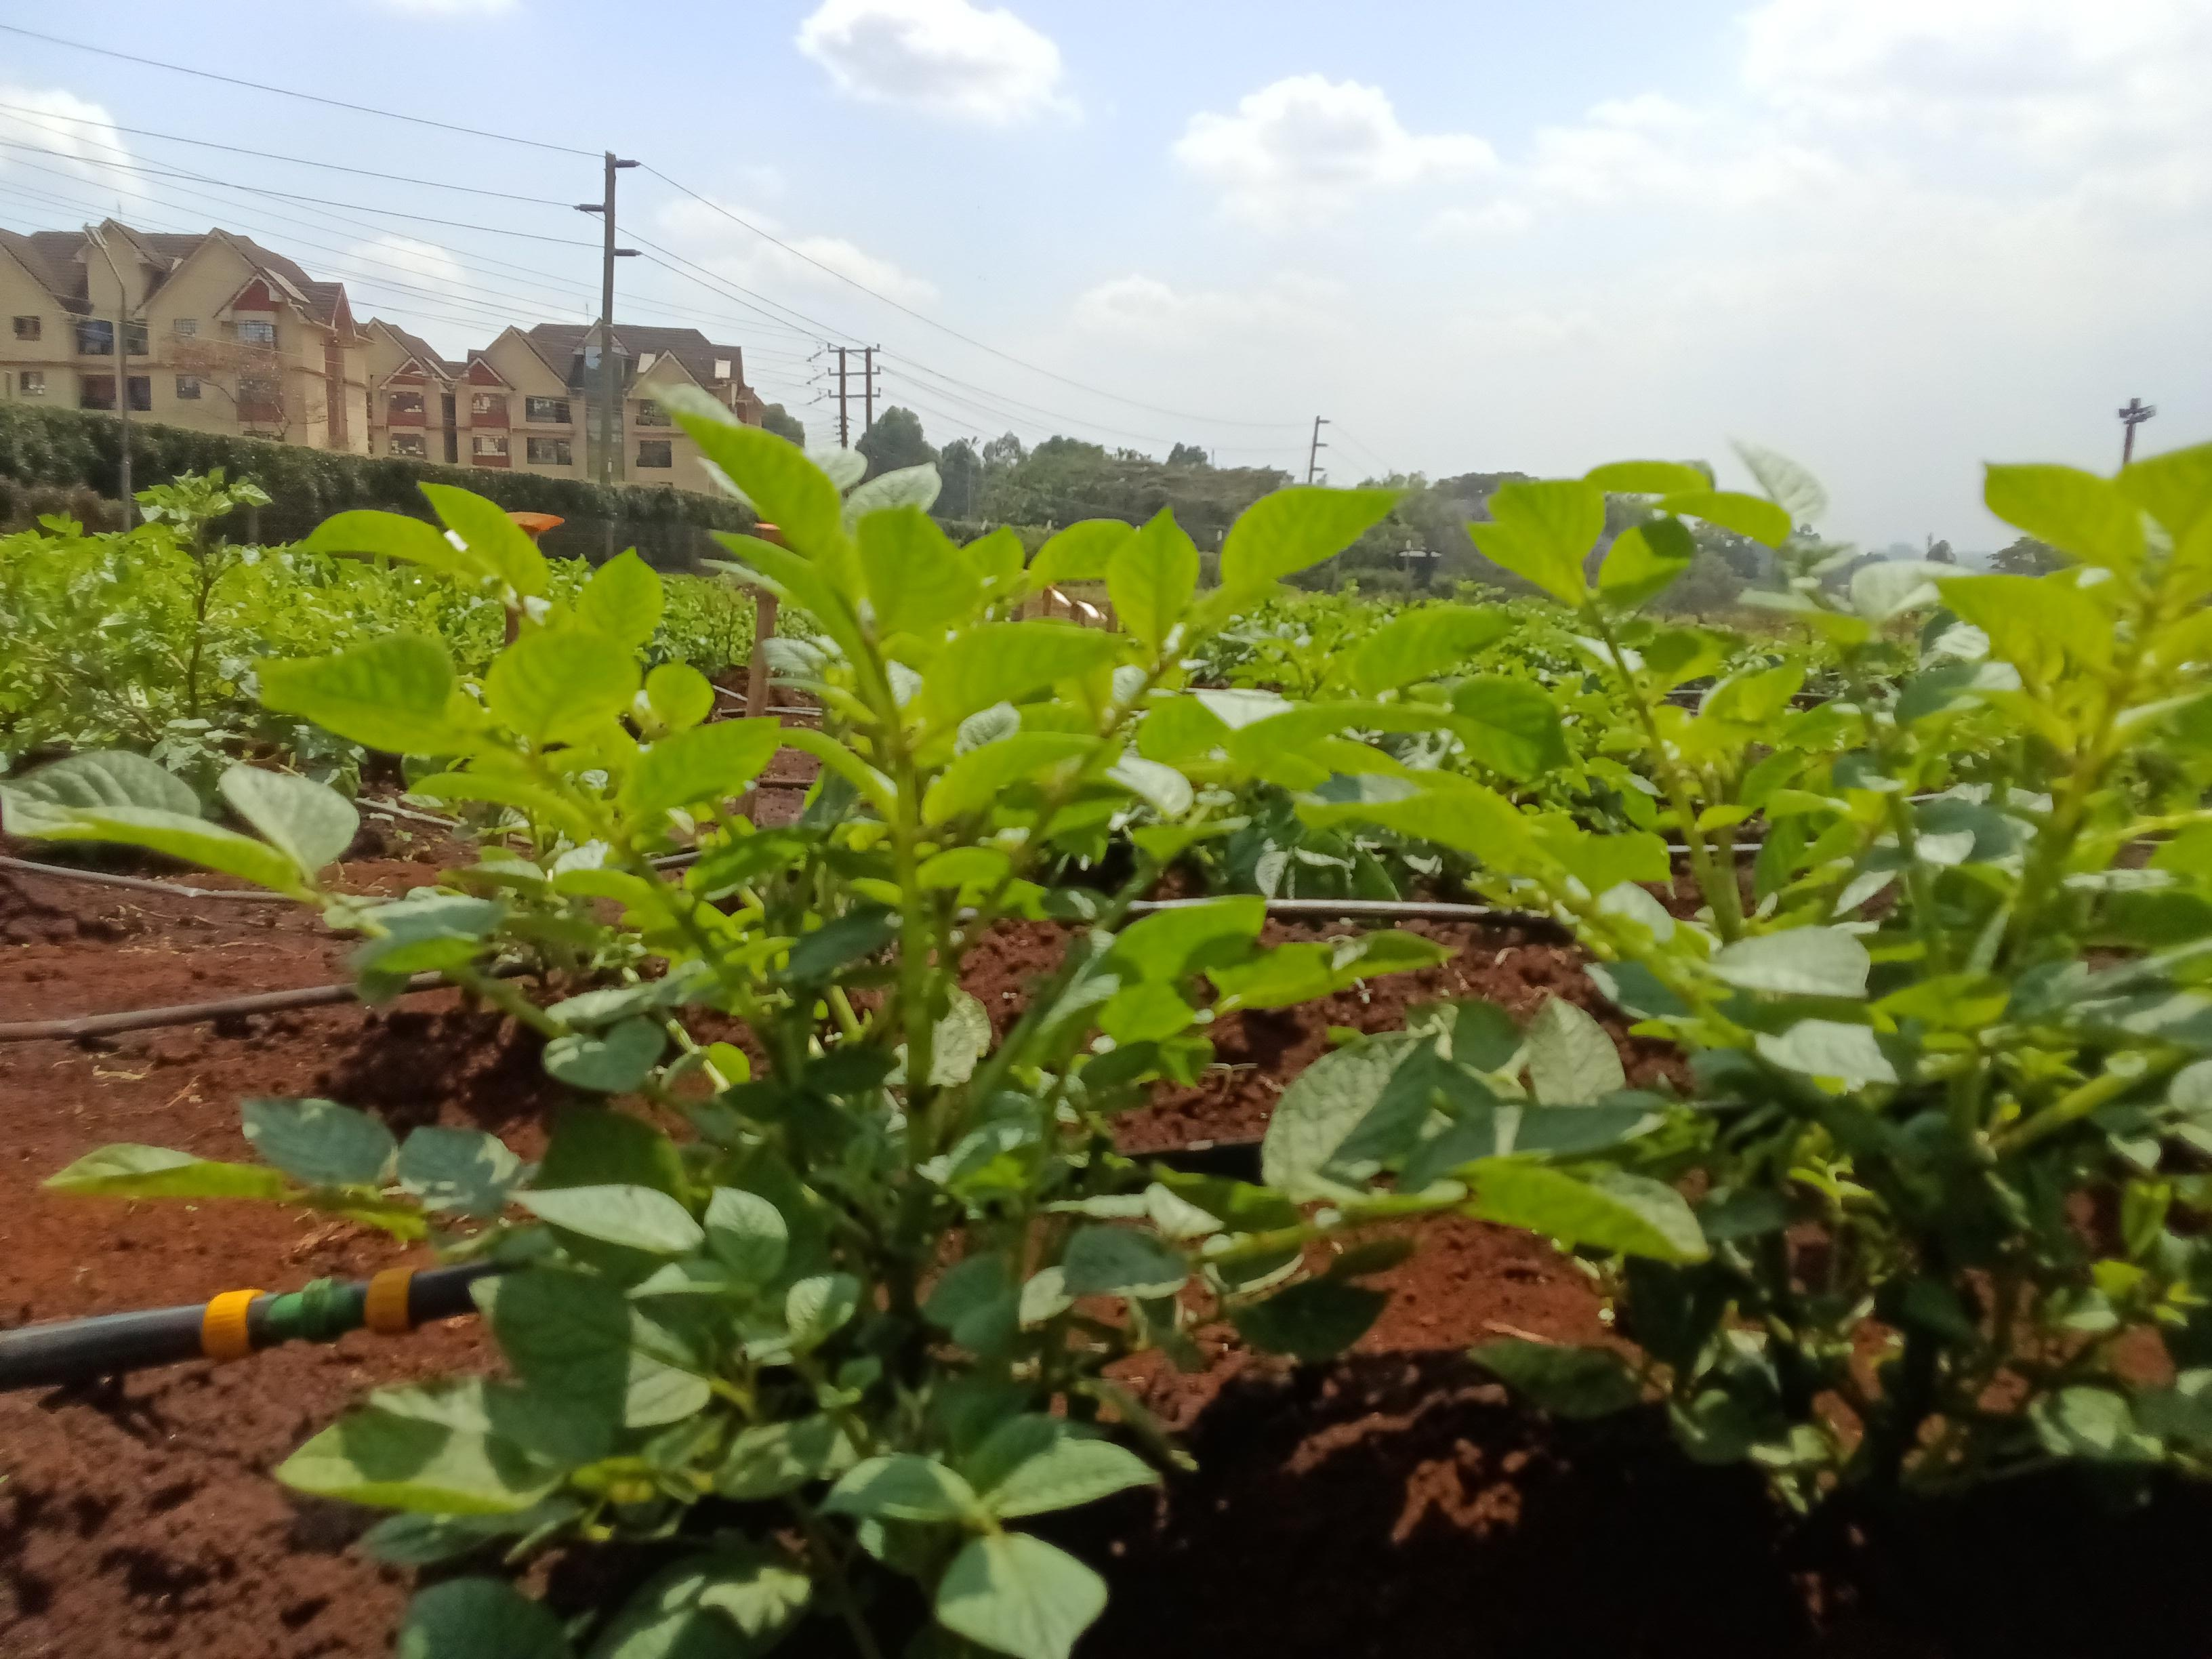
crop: potato
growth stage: vegetative
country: Kenya
